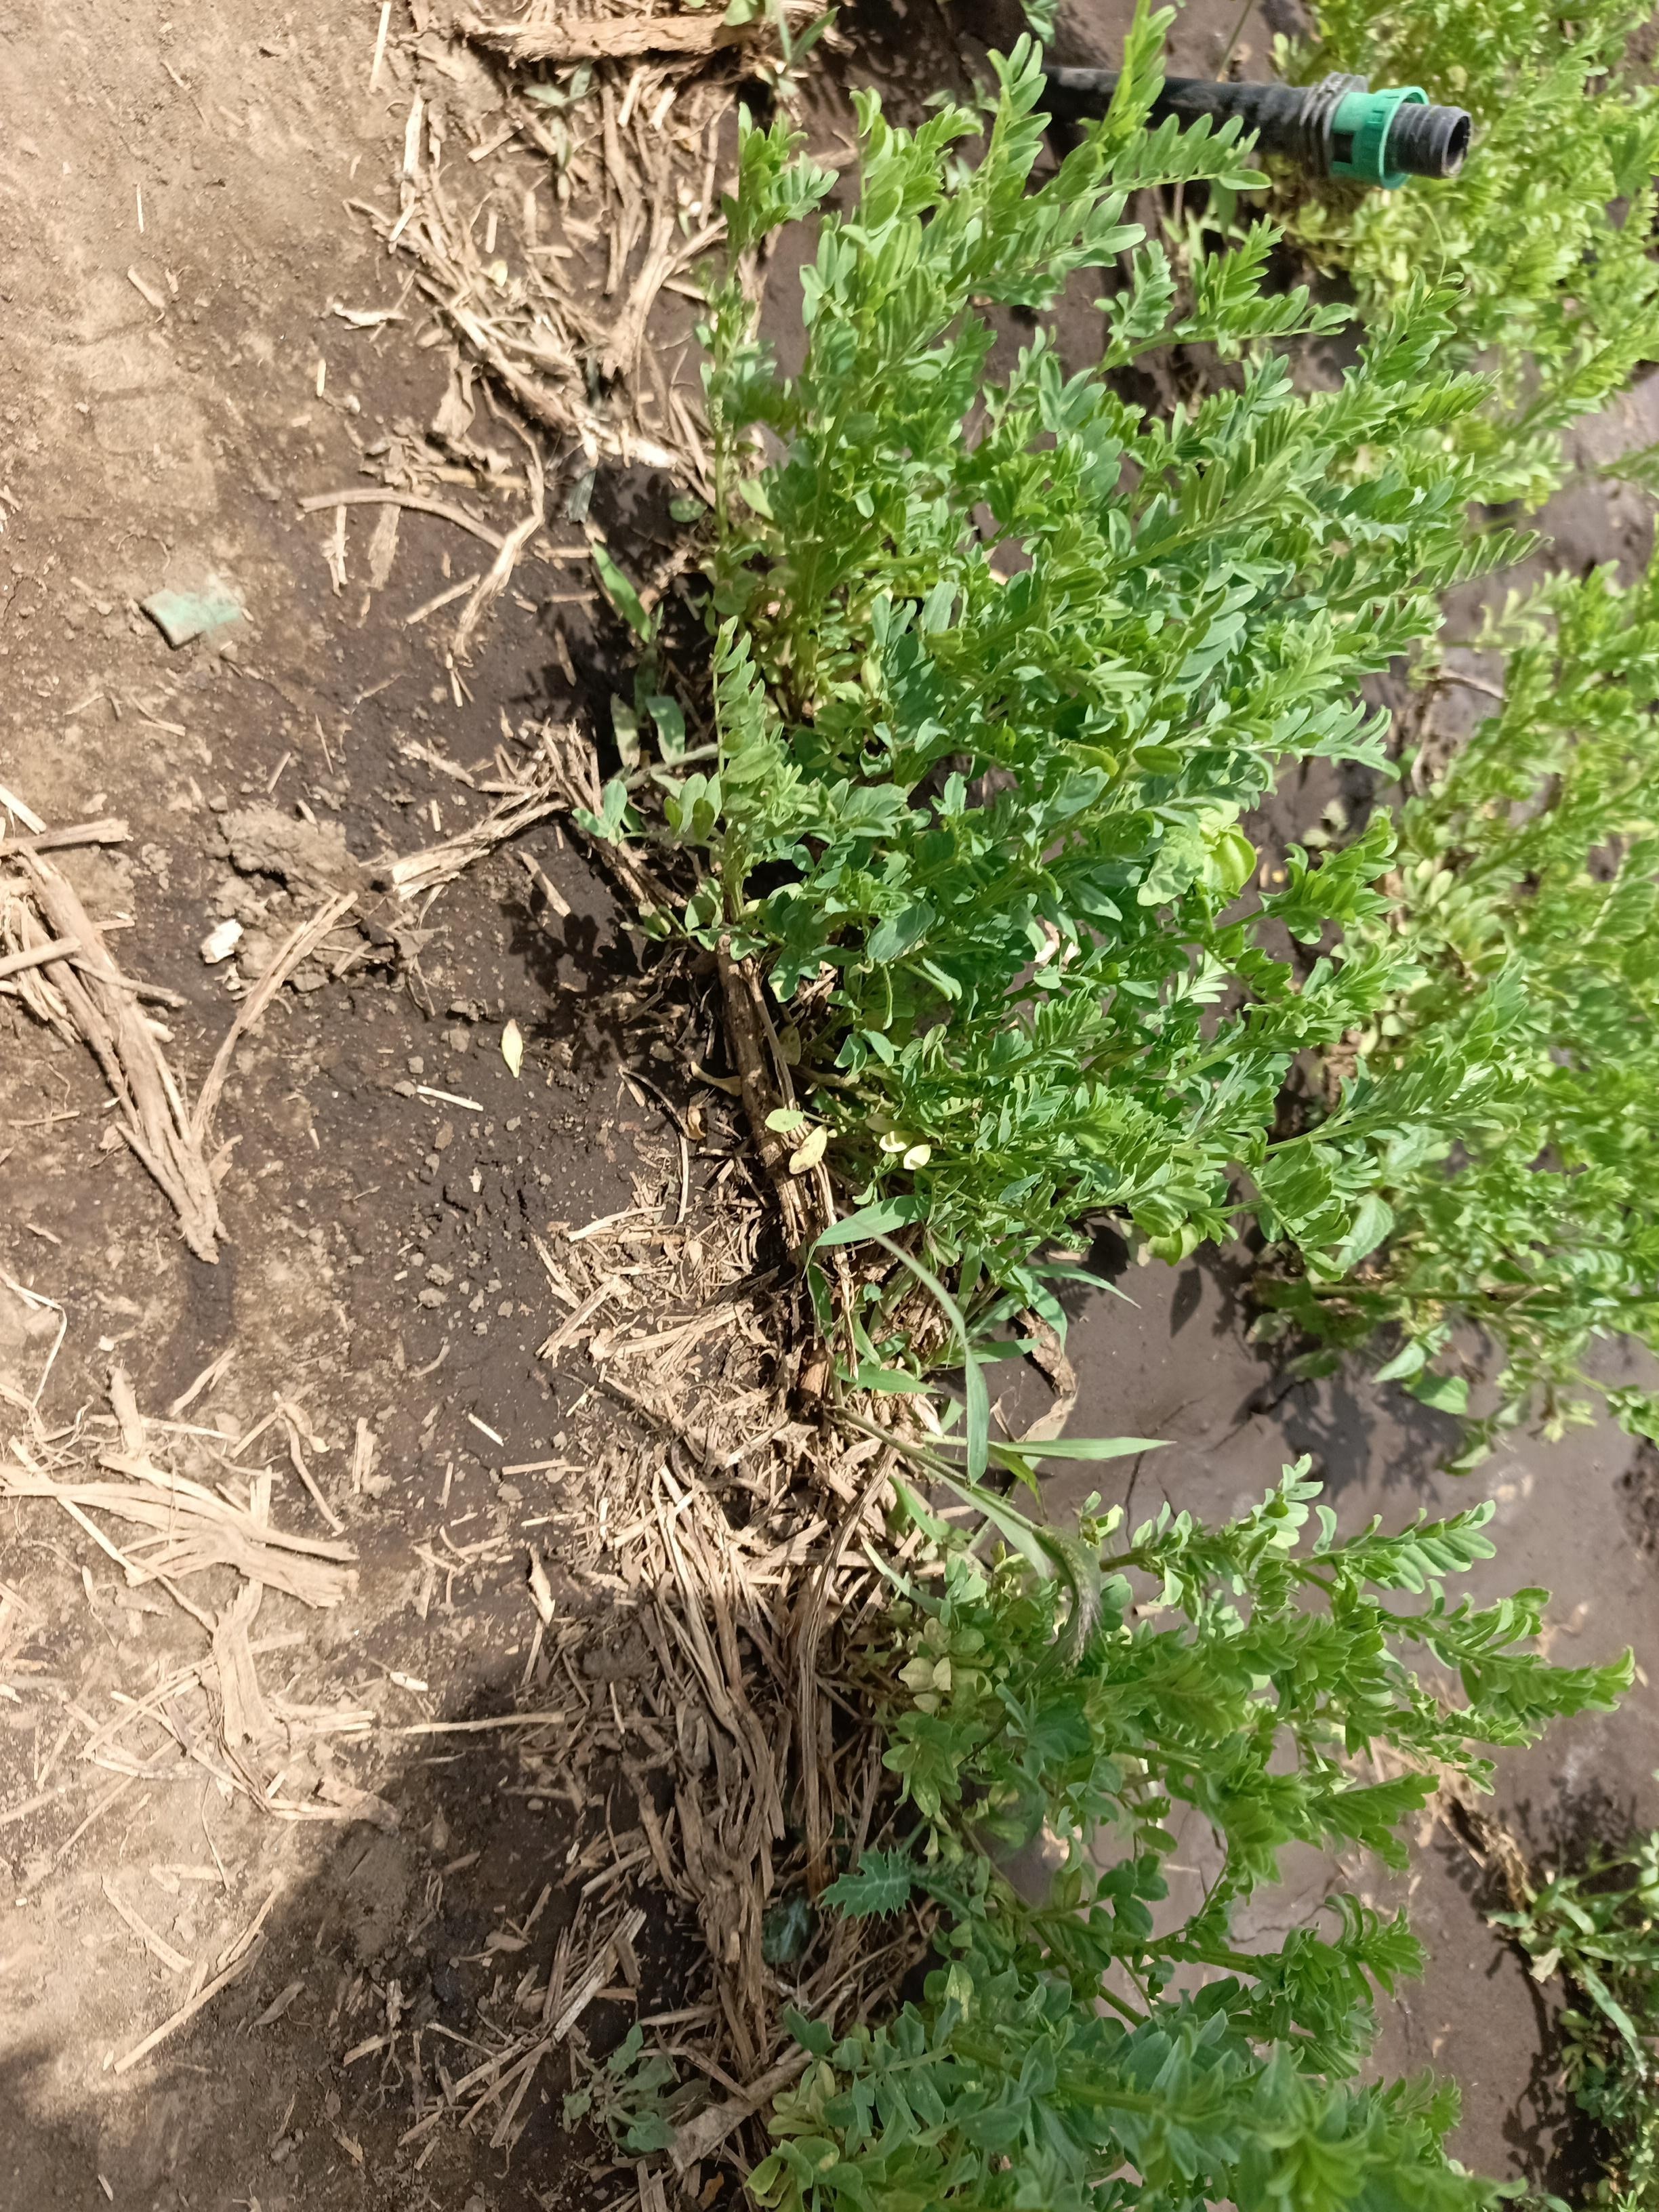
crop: lentil
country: Tanzania
